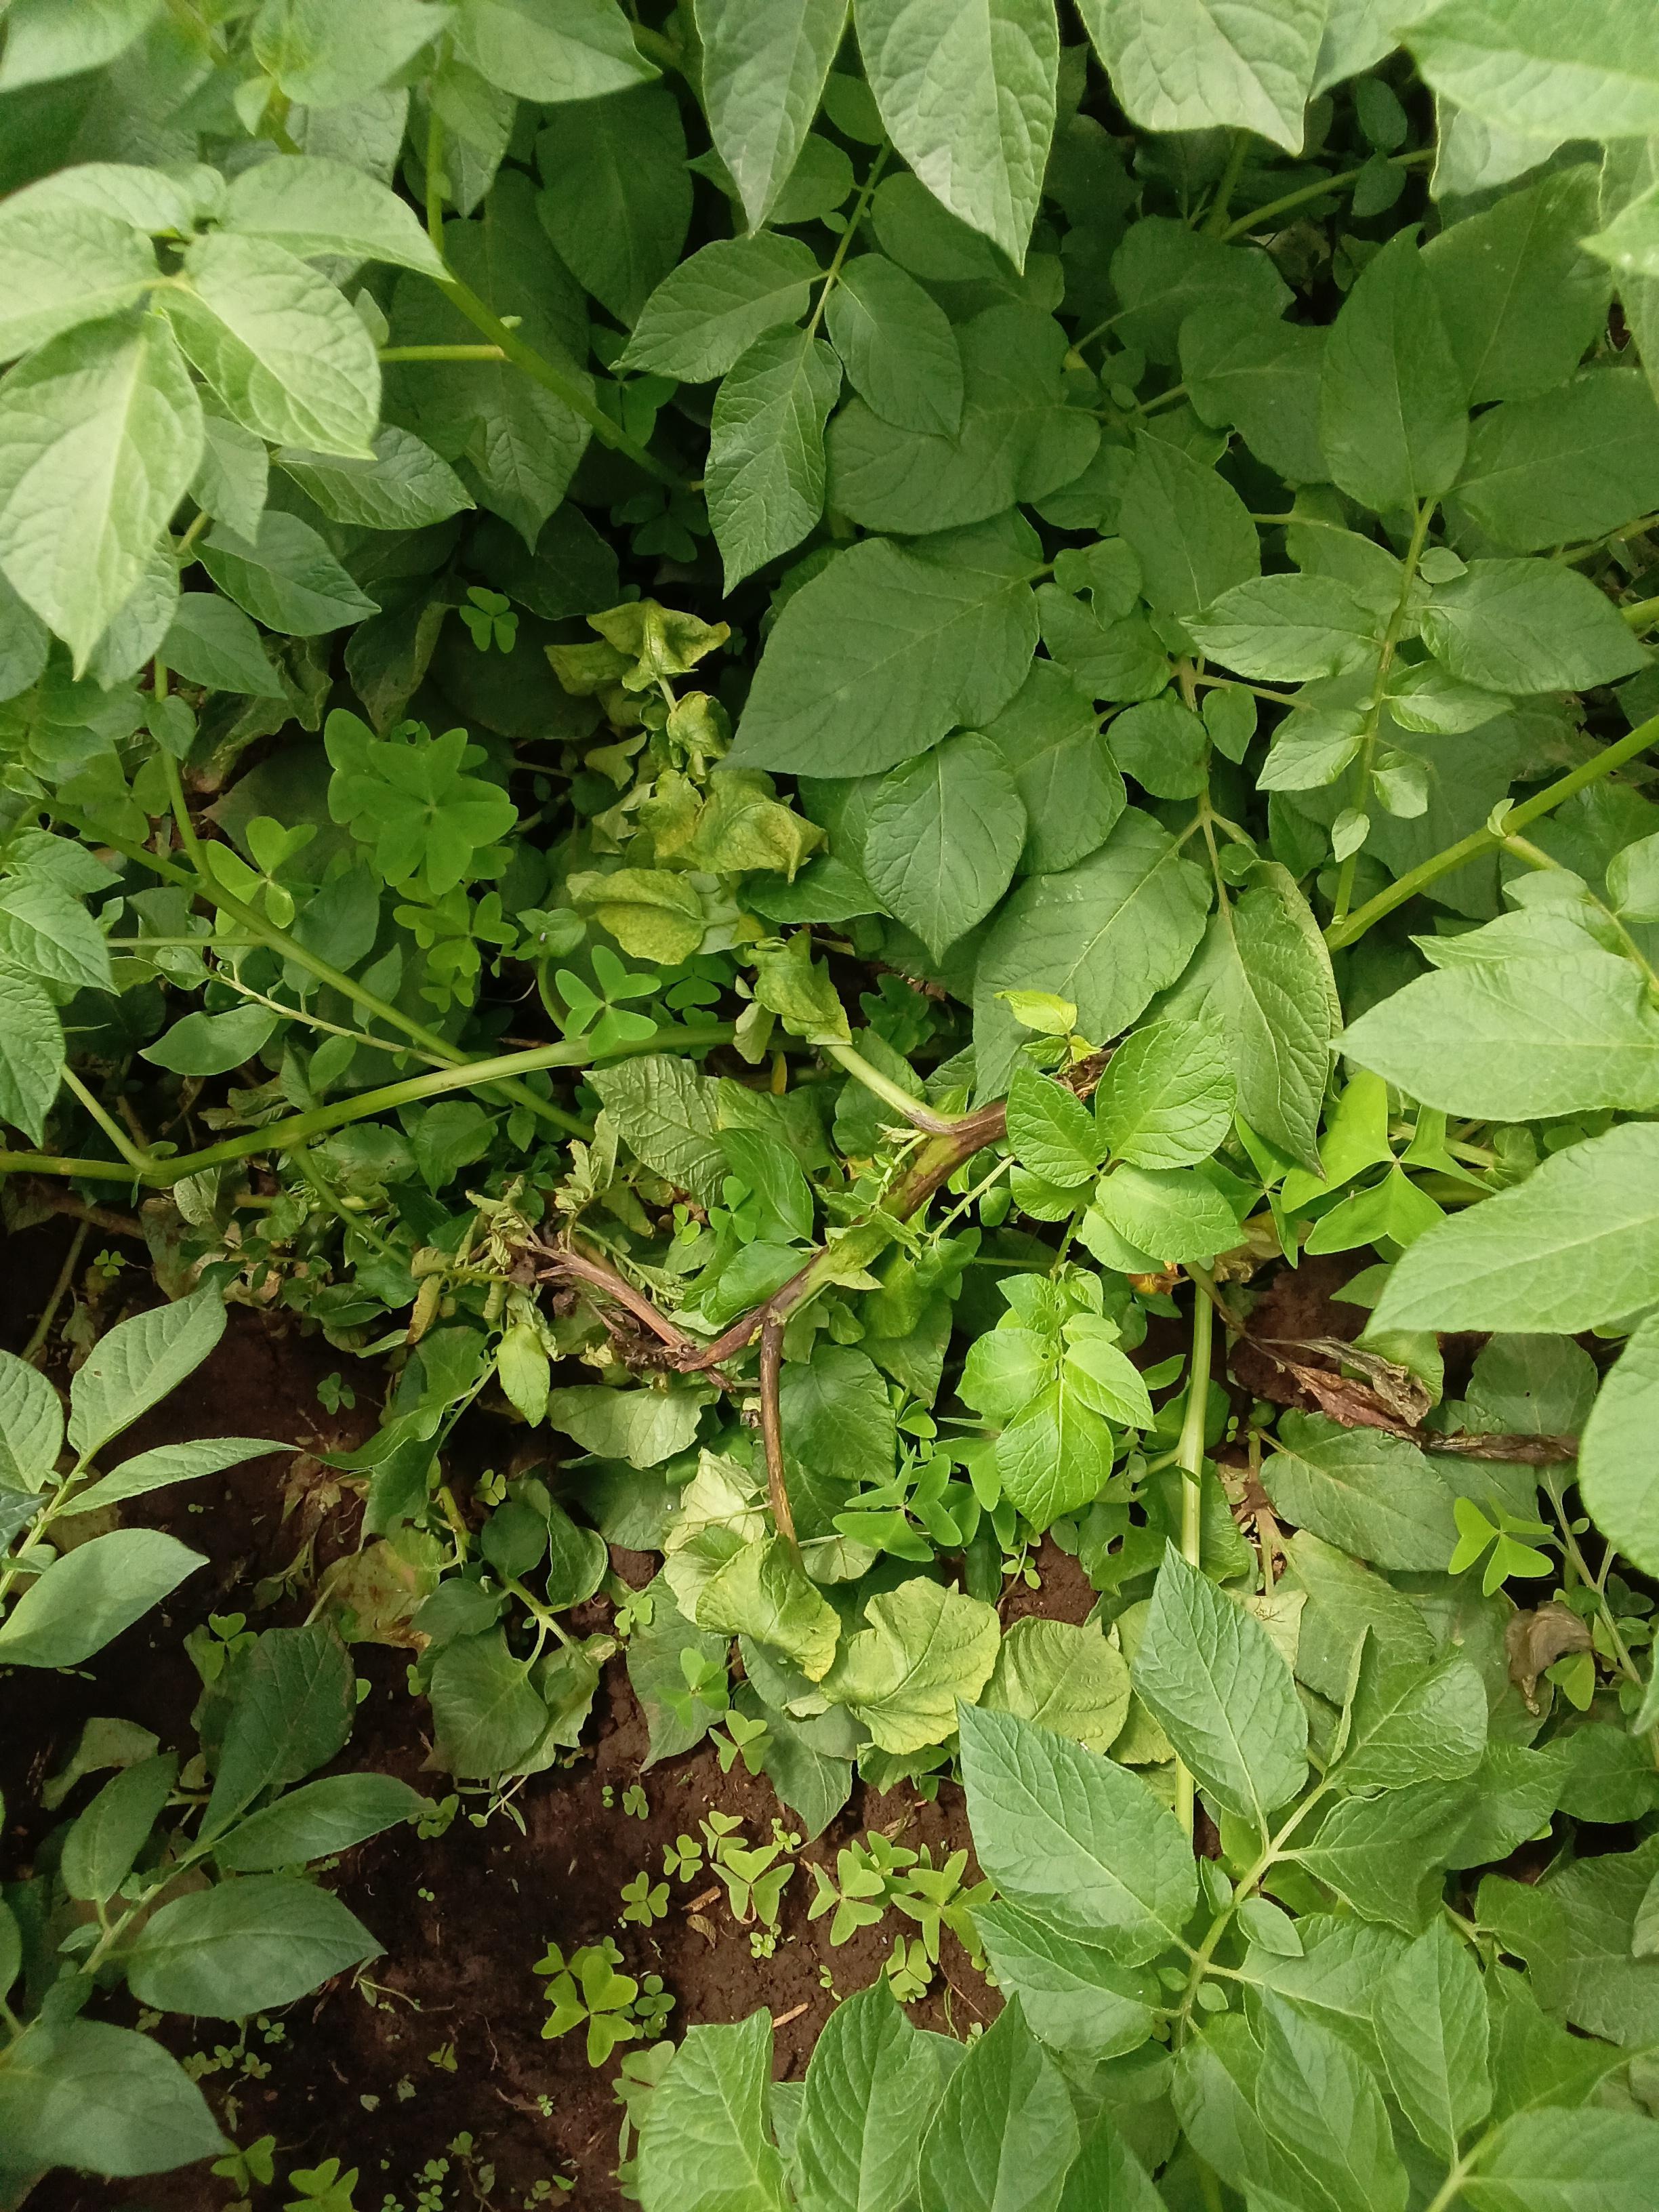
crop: potato
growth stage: vegetative
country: Kenya
